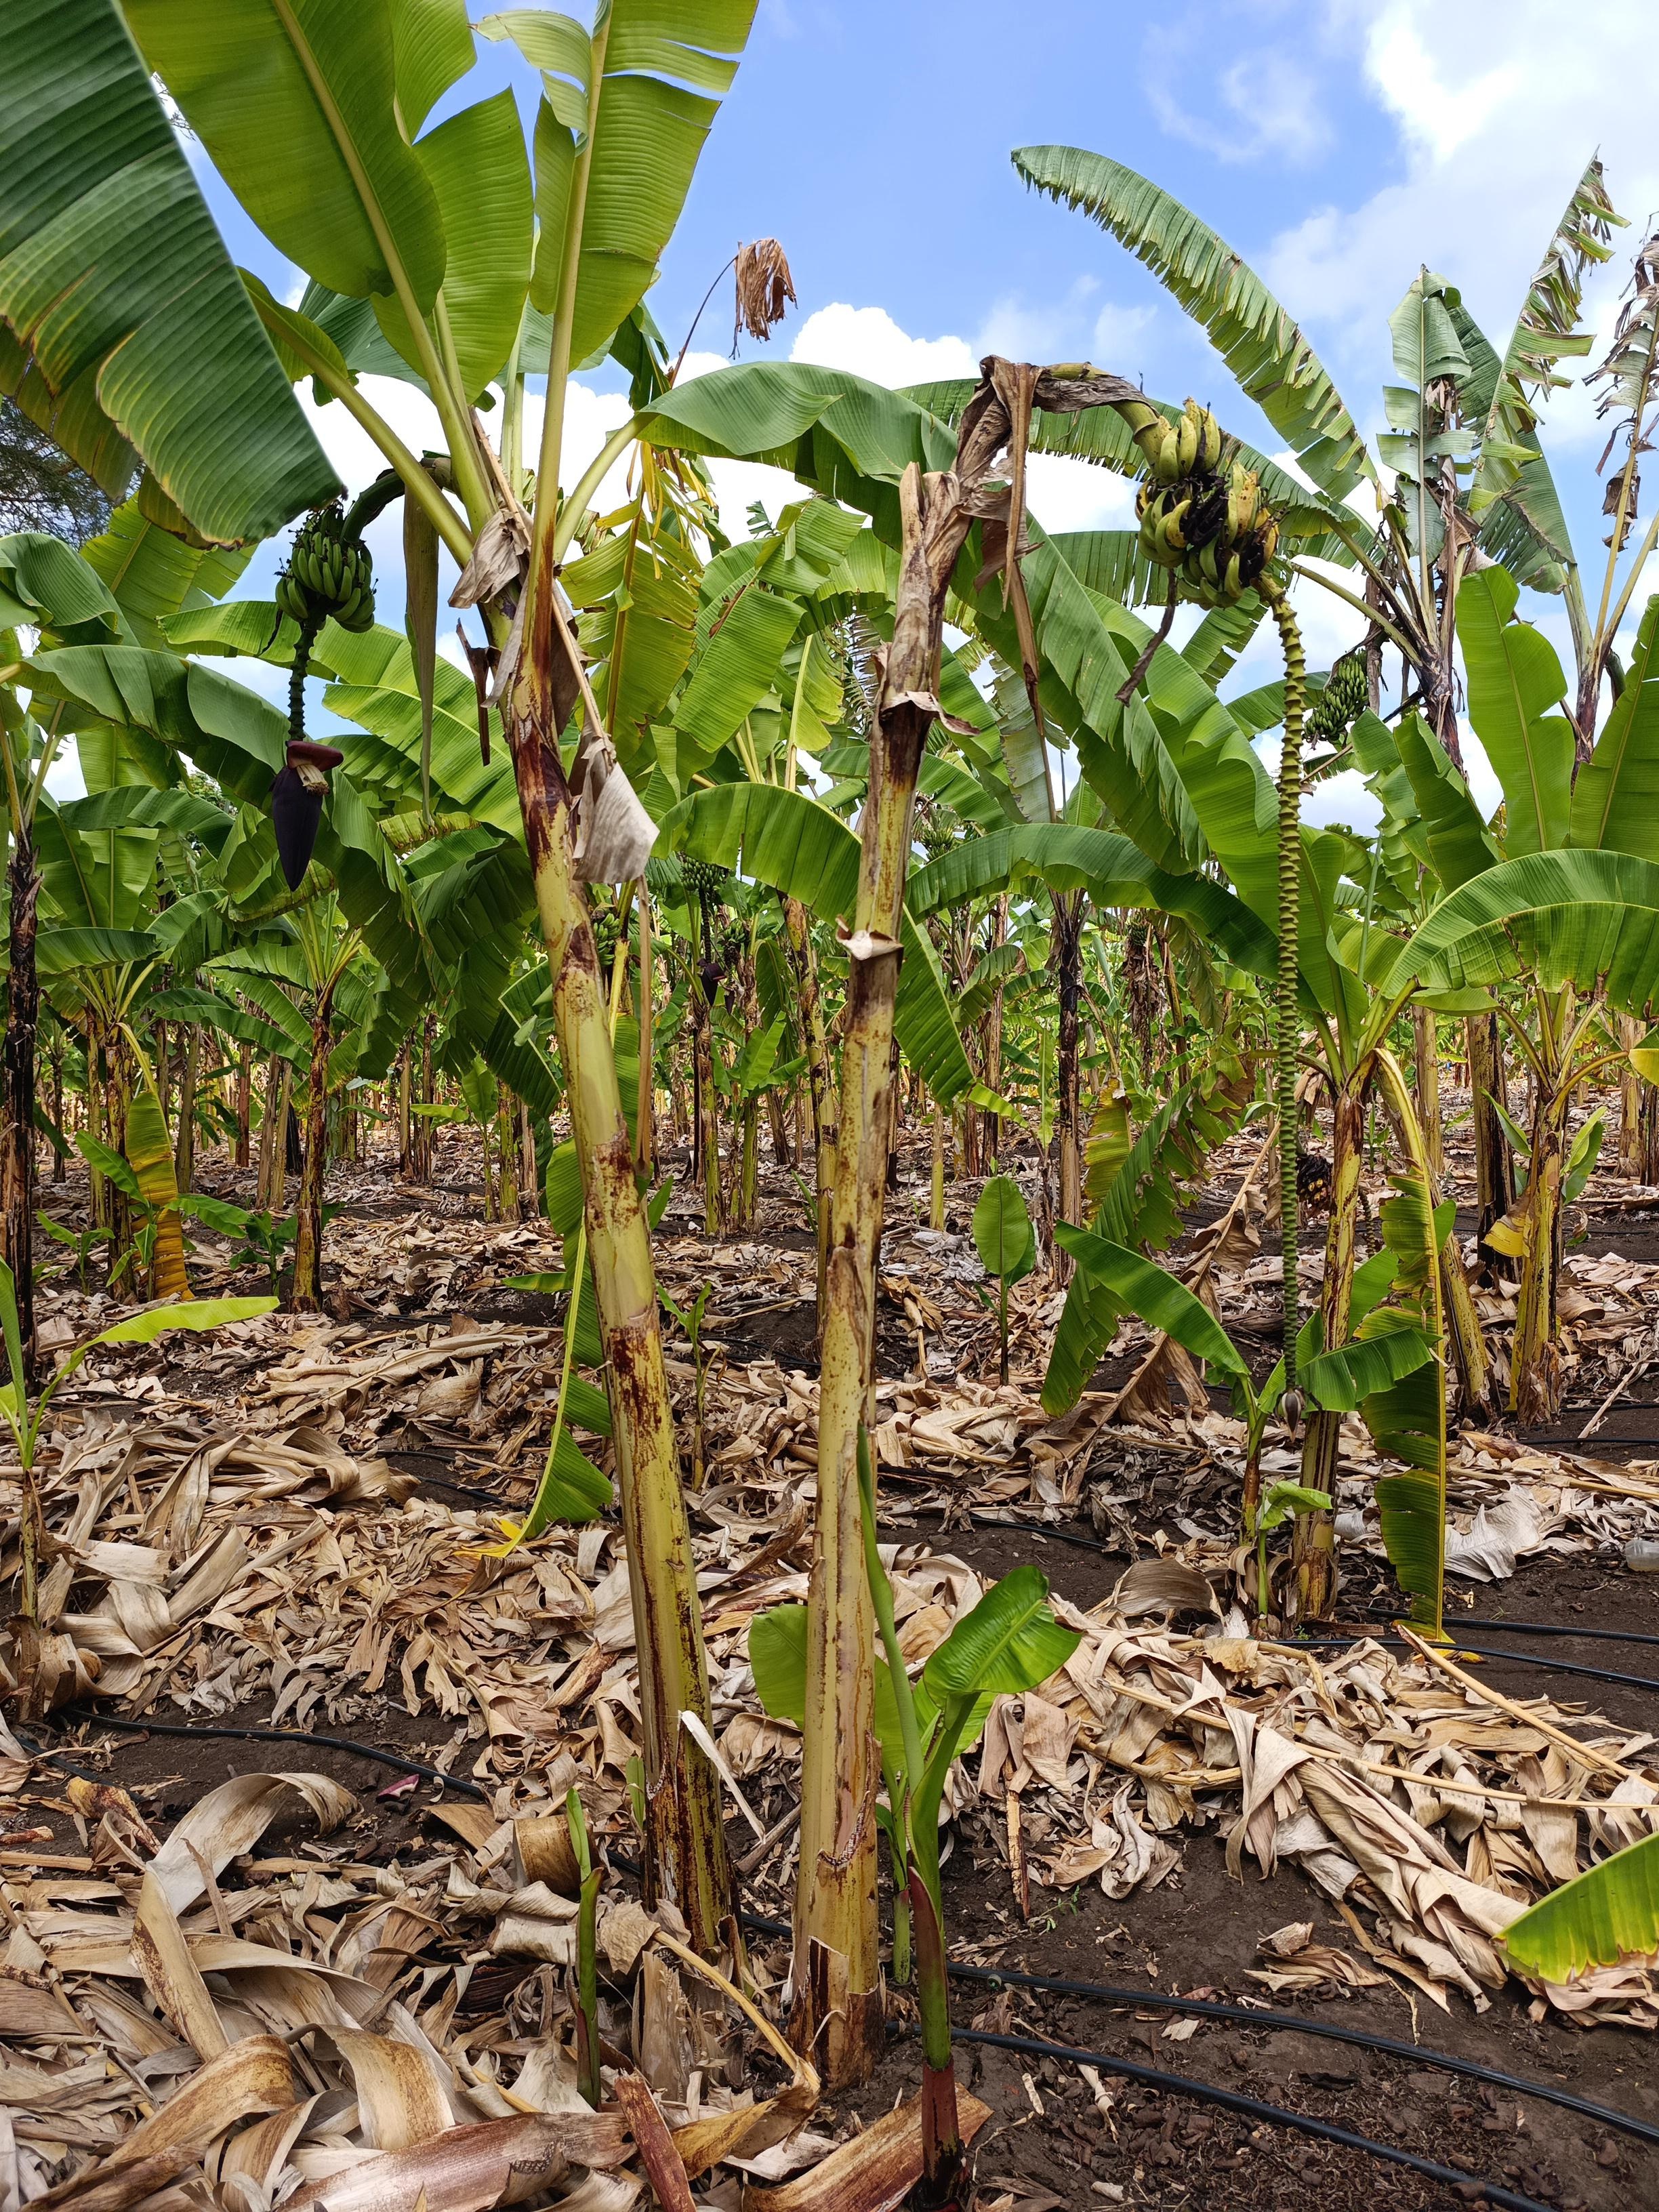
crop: banana
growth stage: maturity
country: Tanzania
